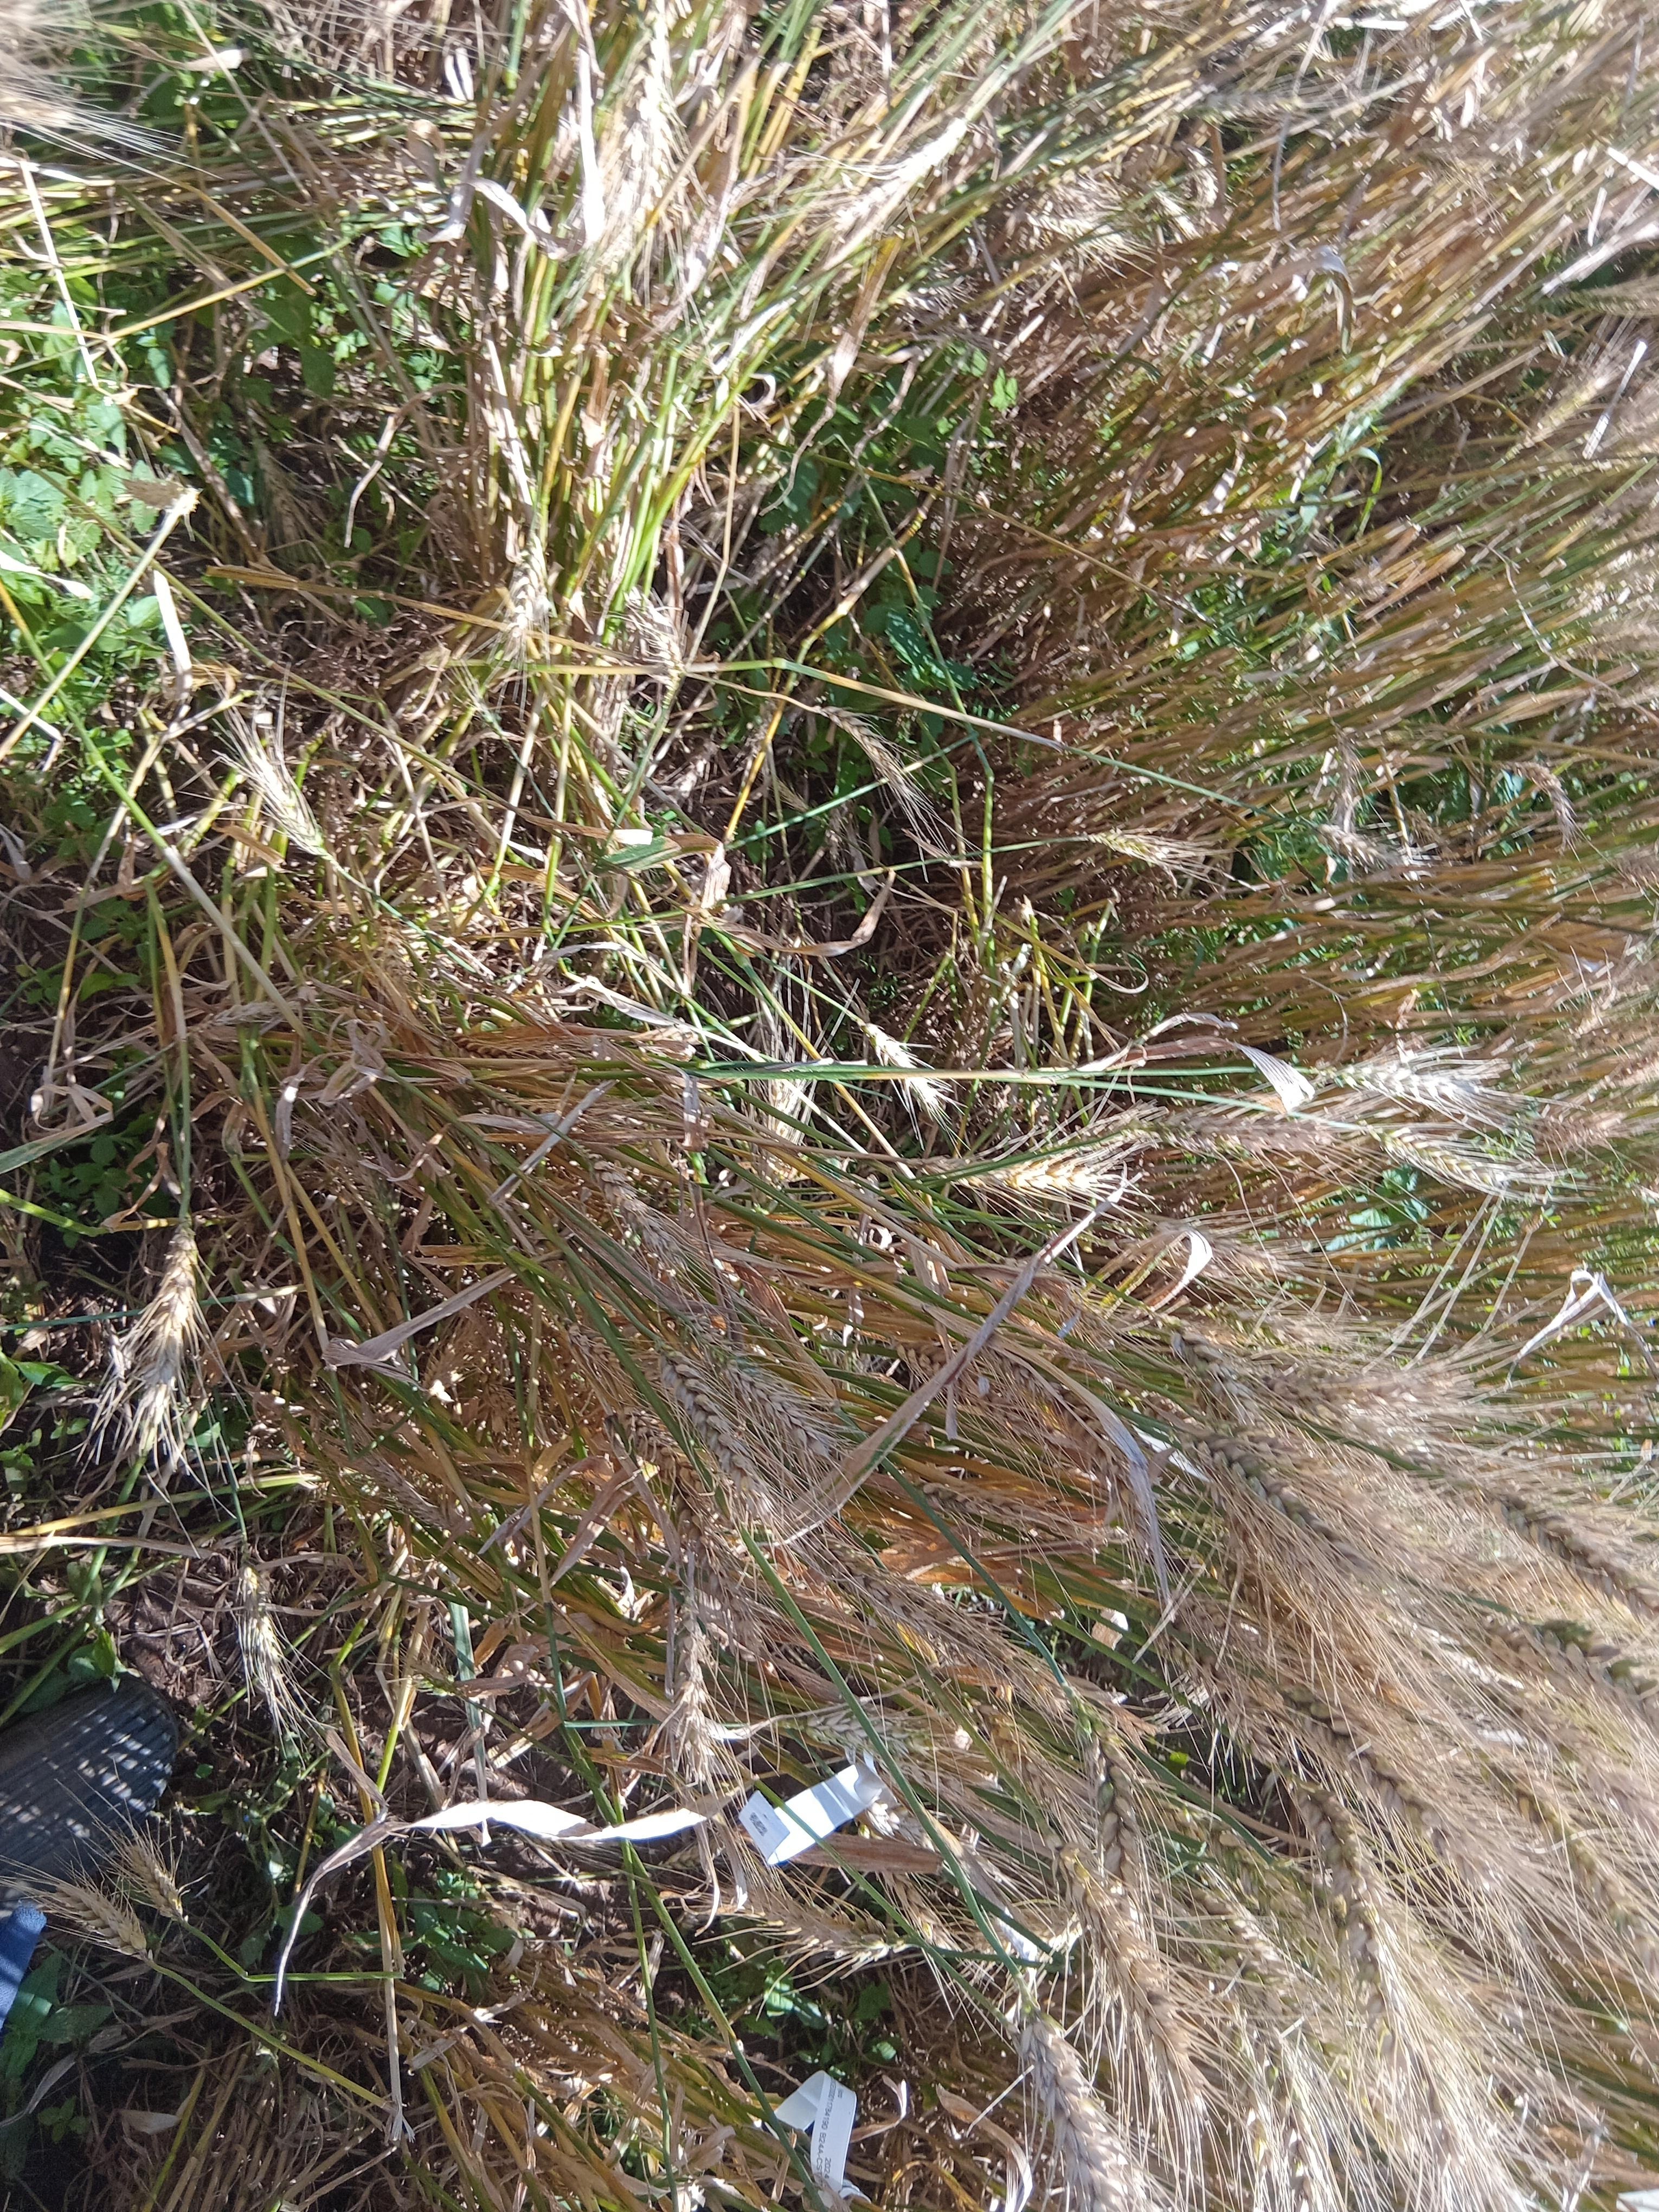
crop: wheat
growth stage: maturity
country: Kenya
